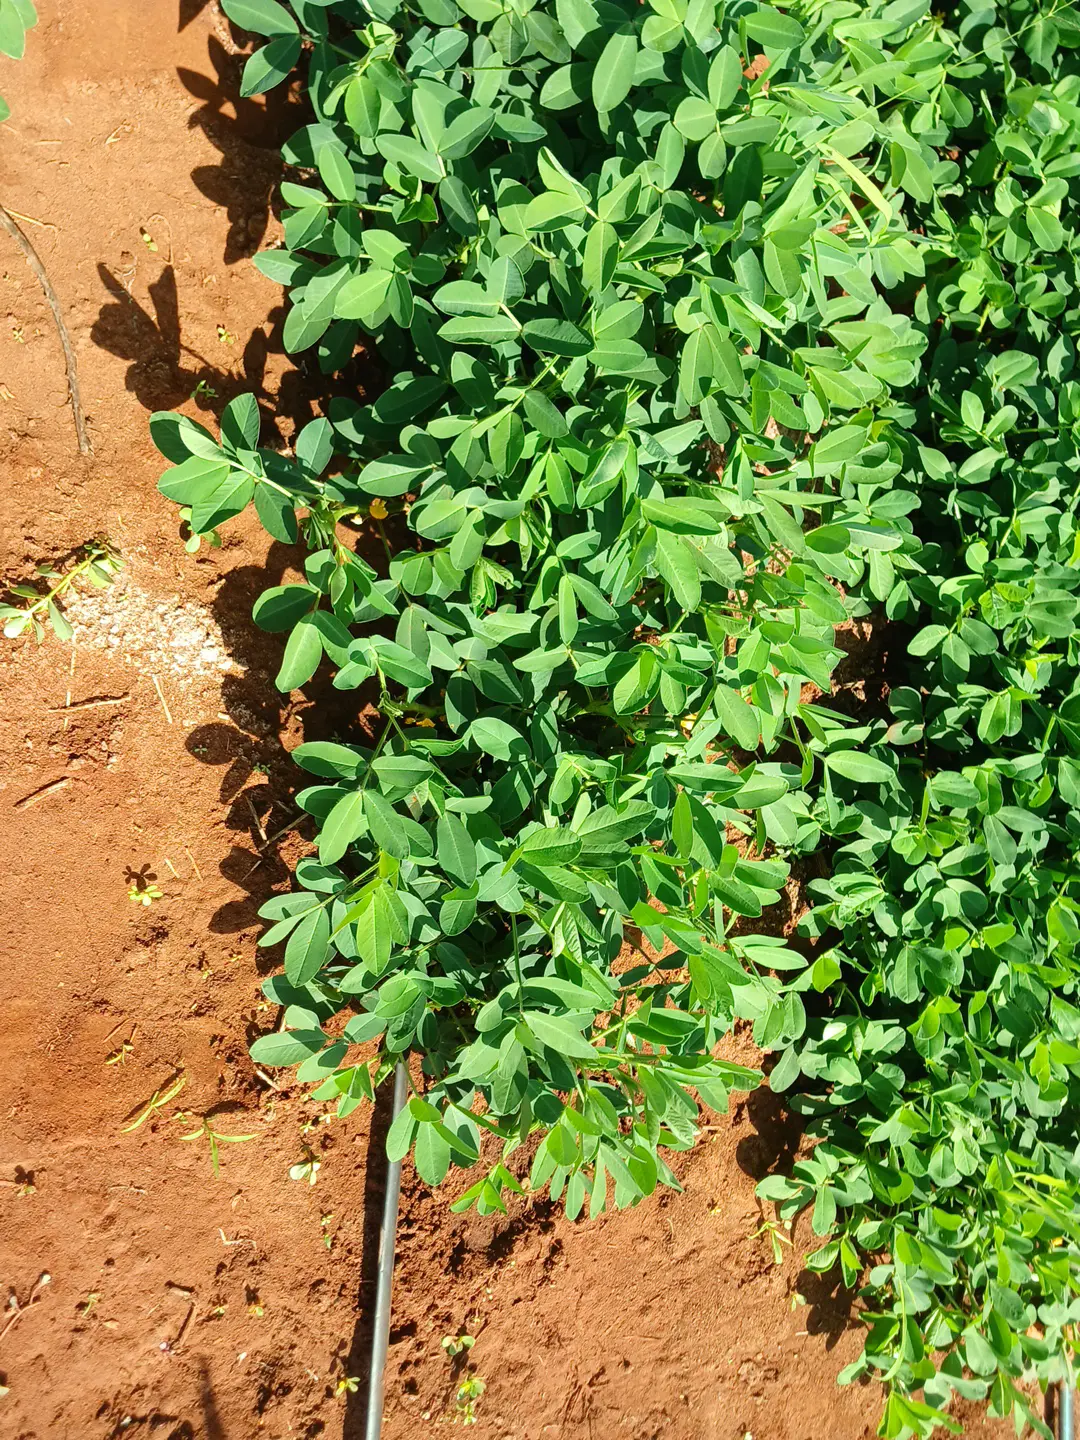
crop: groundnut
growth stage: flowering
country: Kenya
